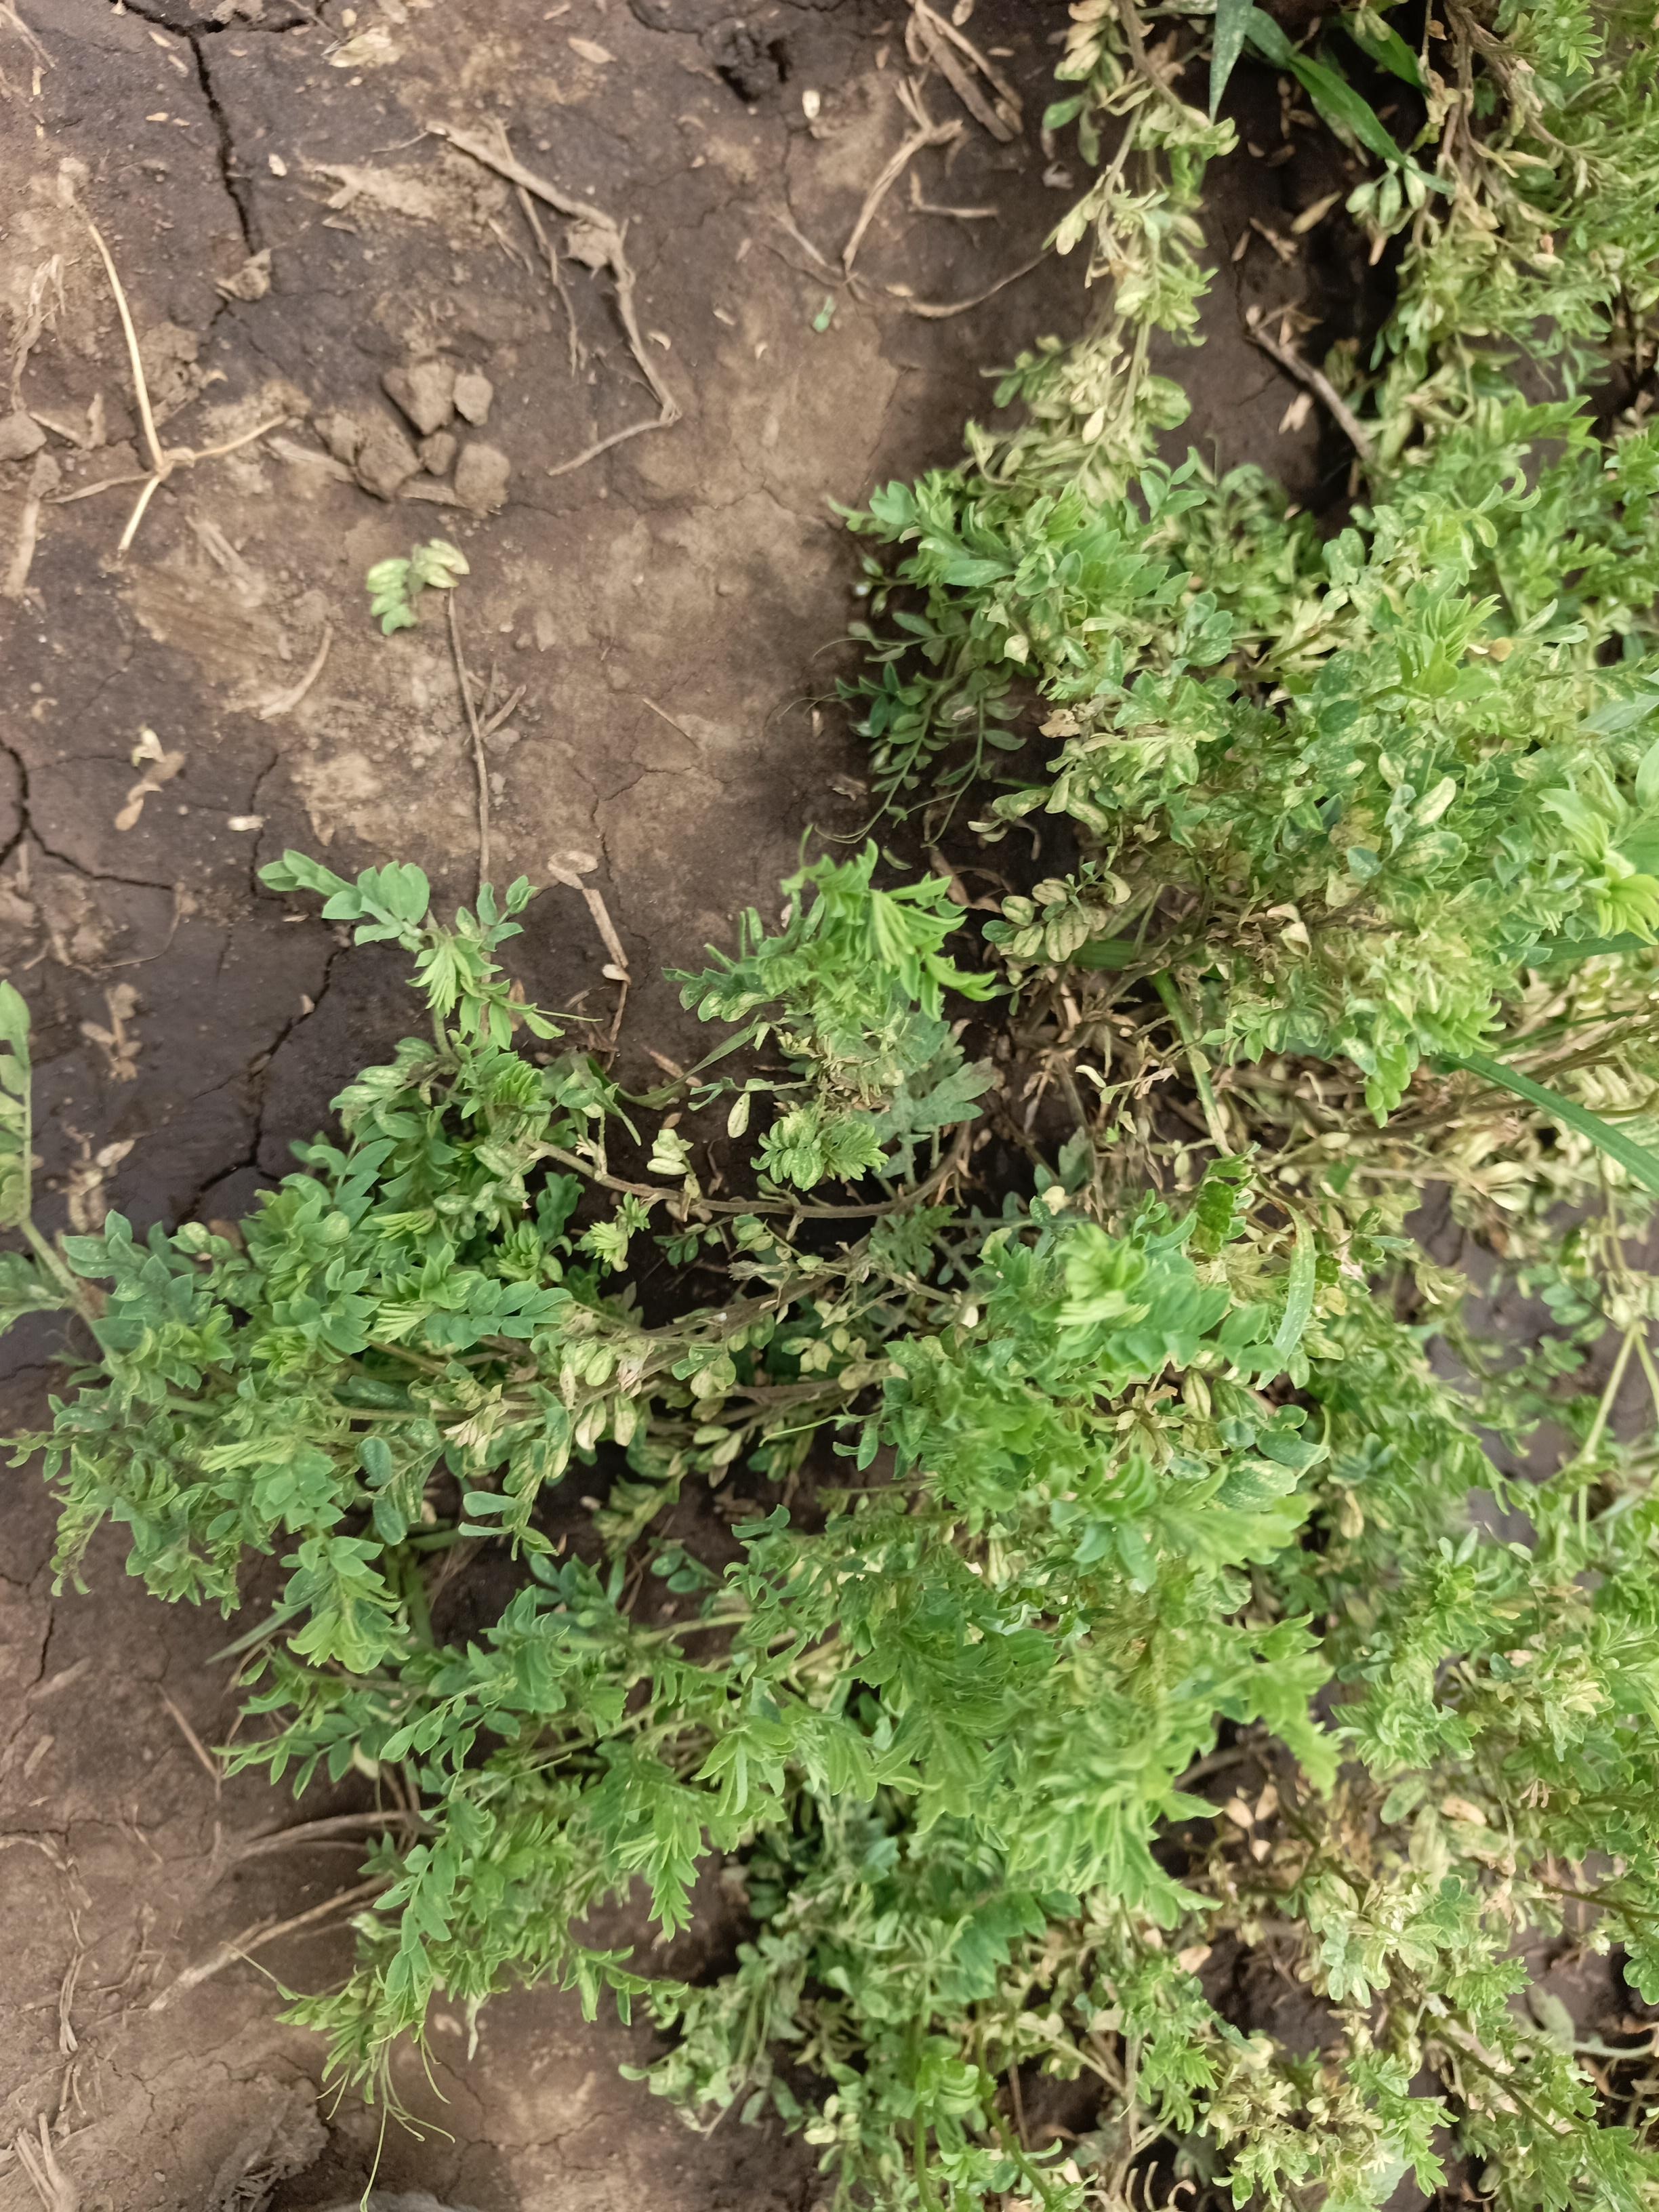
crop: lentil
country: Tanzania
